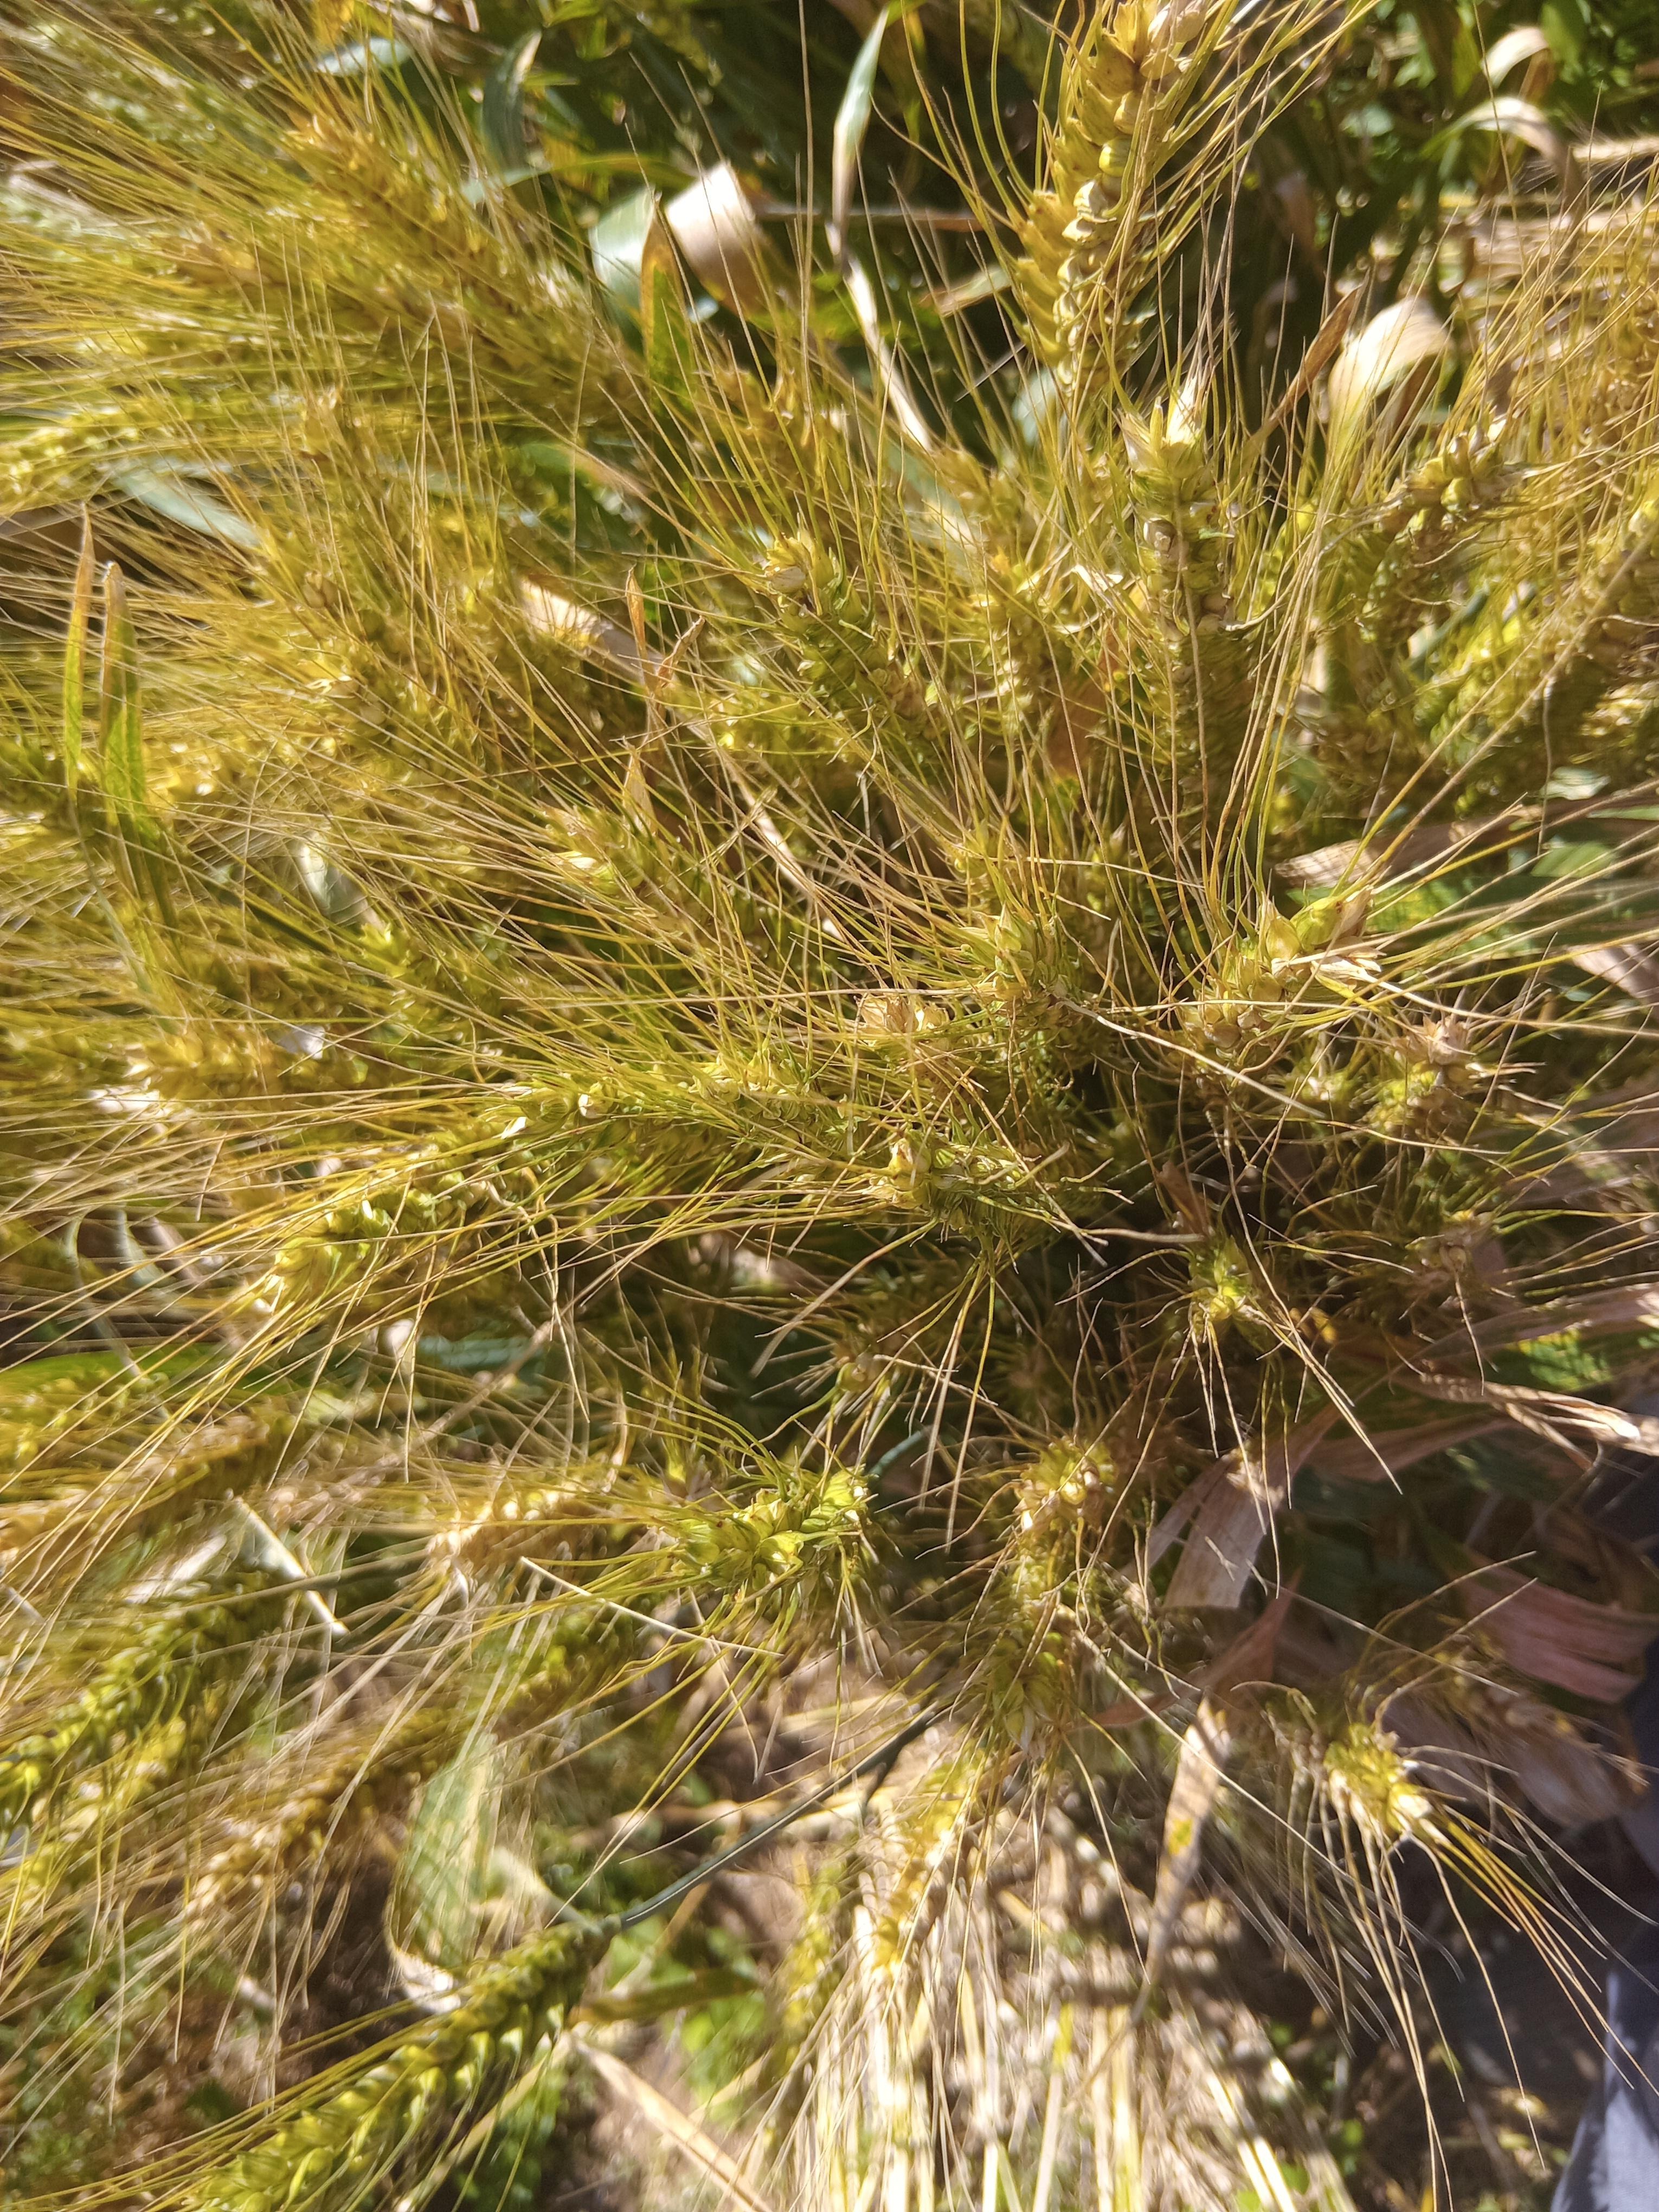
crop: wheat
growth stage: maturity
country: Kenya
